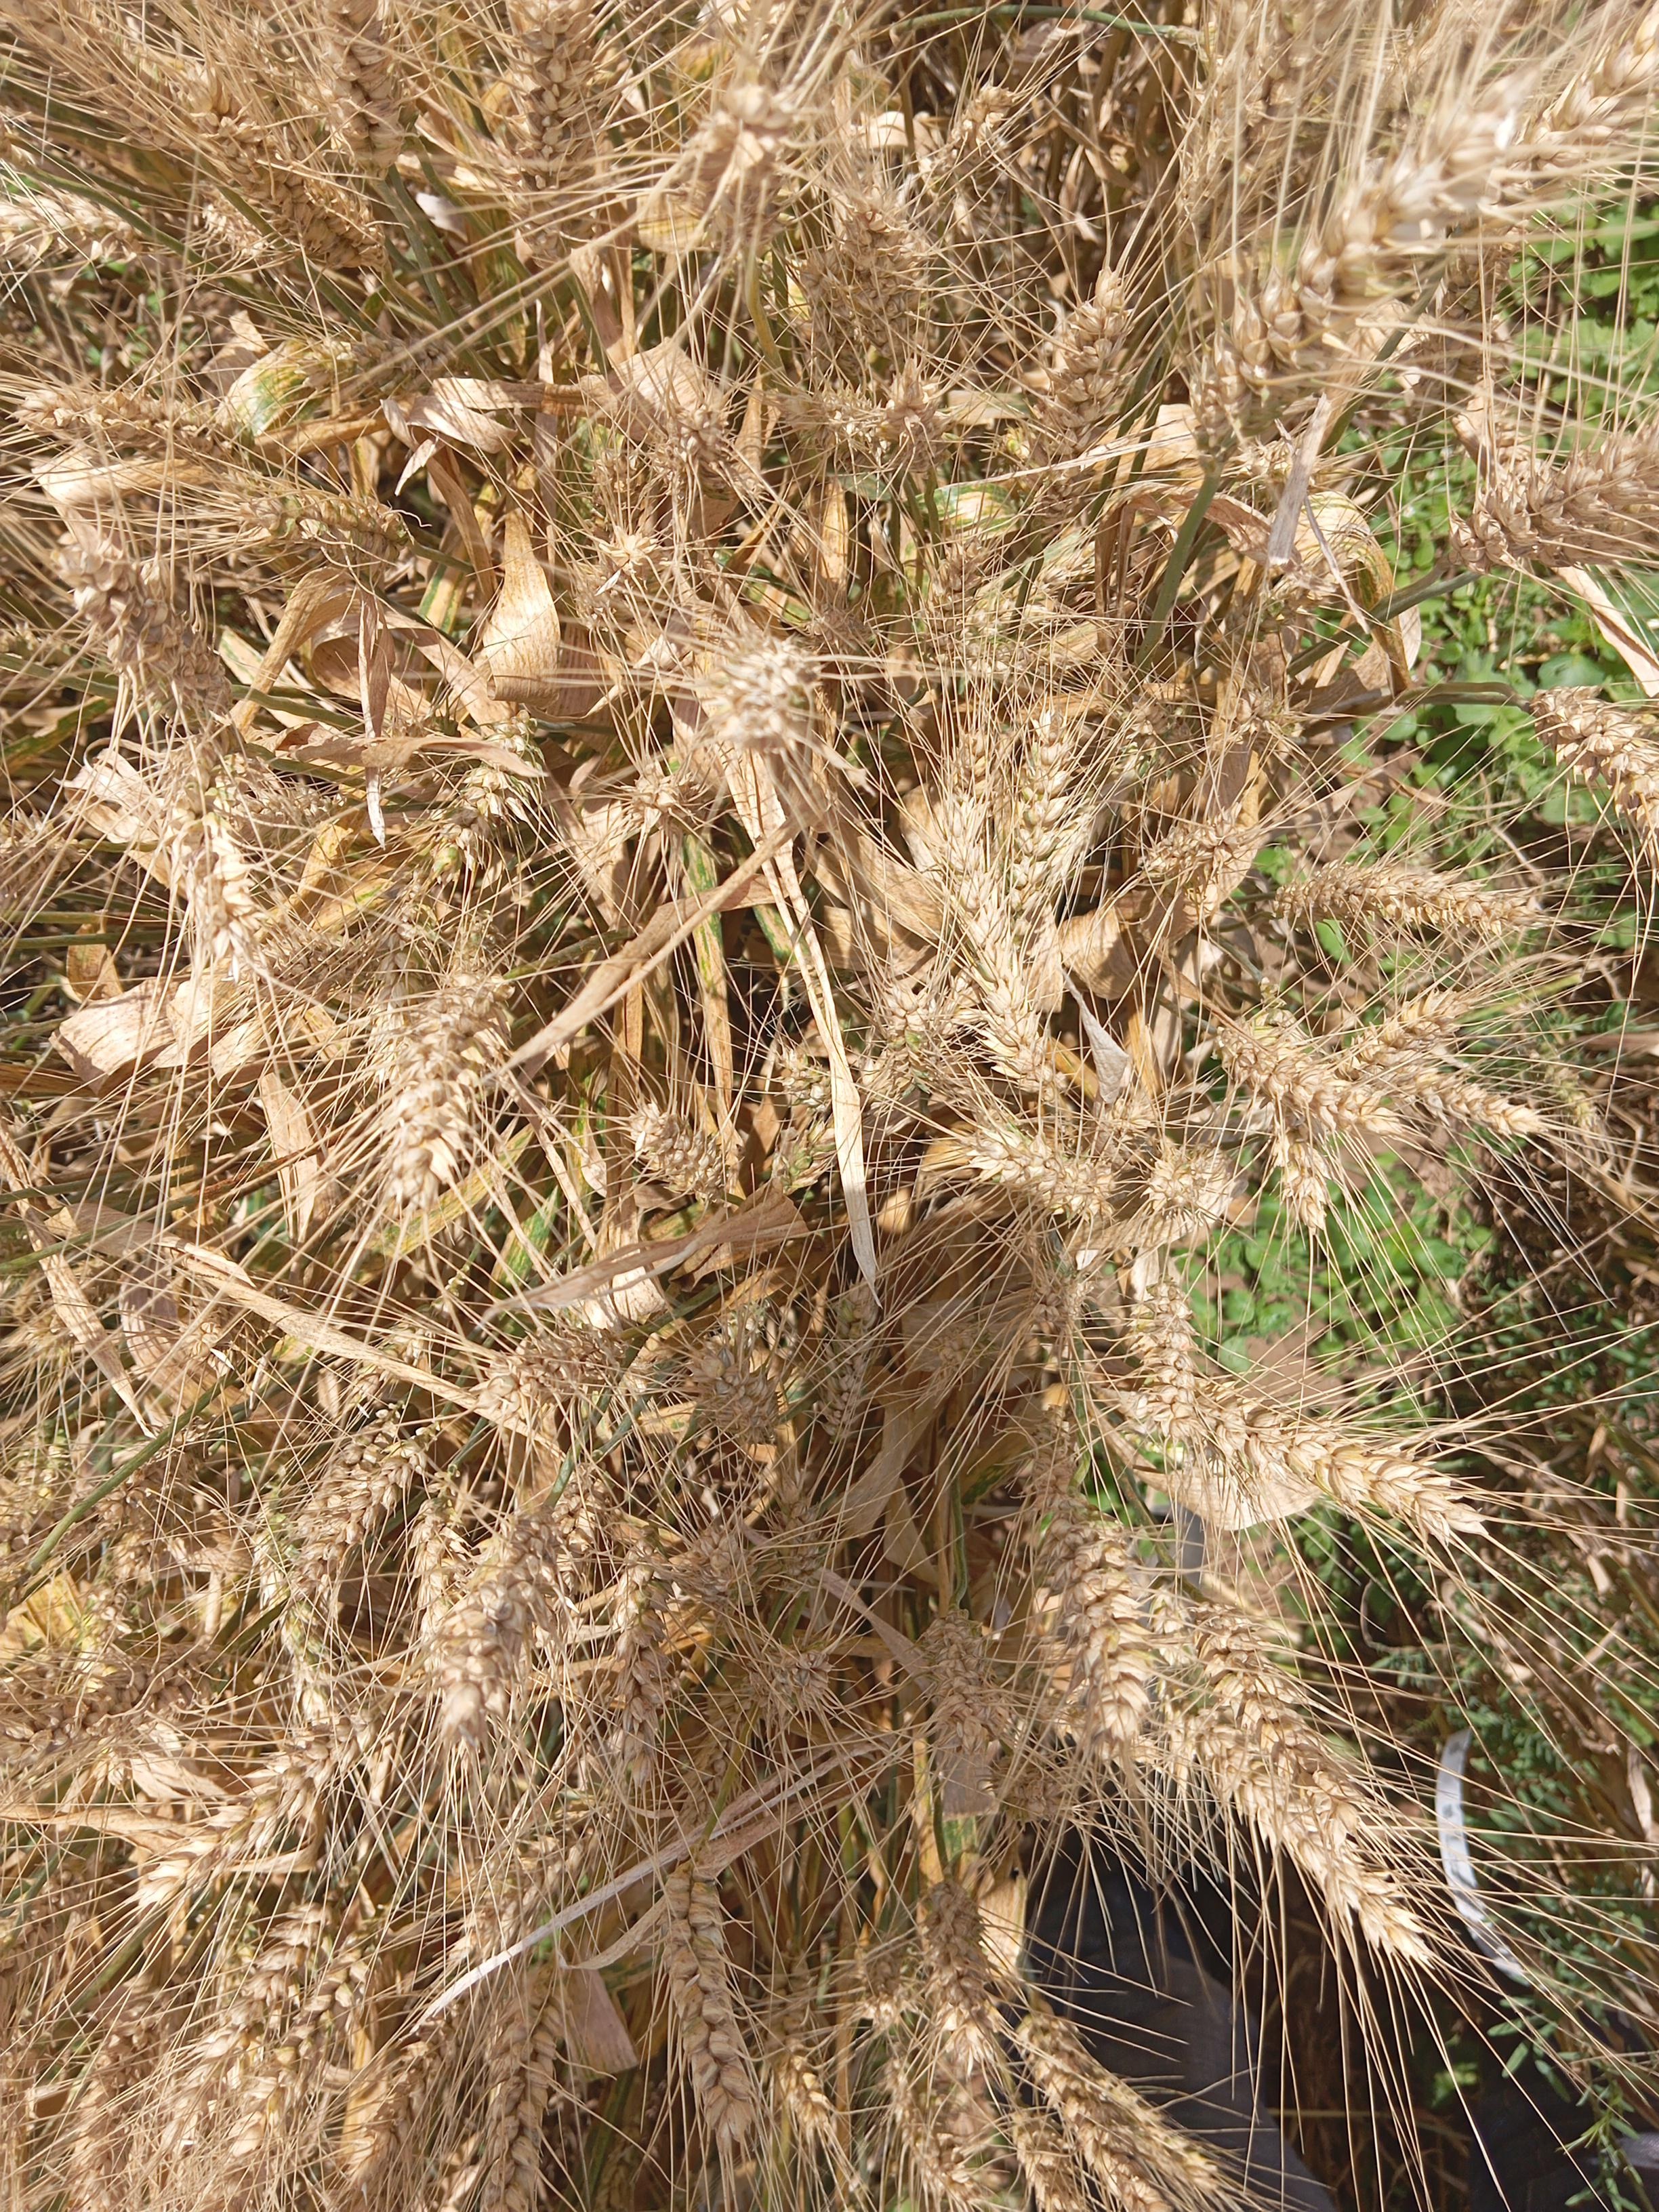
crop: wheat
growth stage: maturity
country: Kenya
